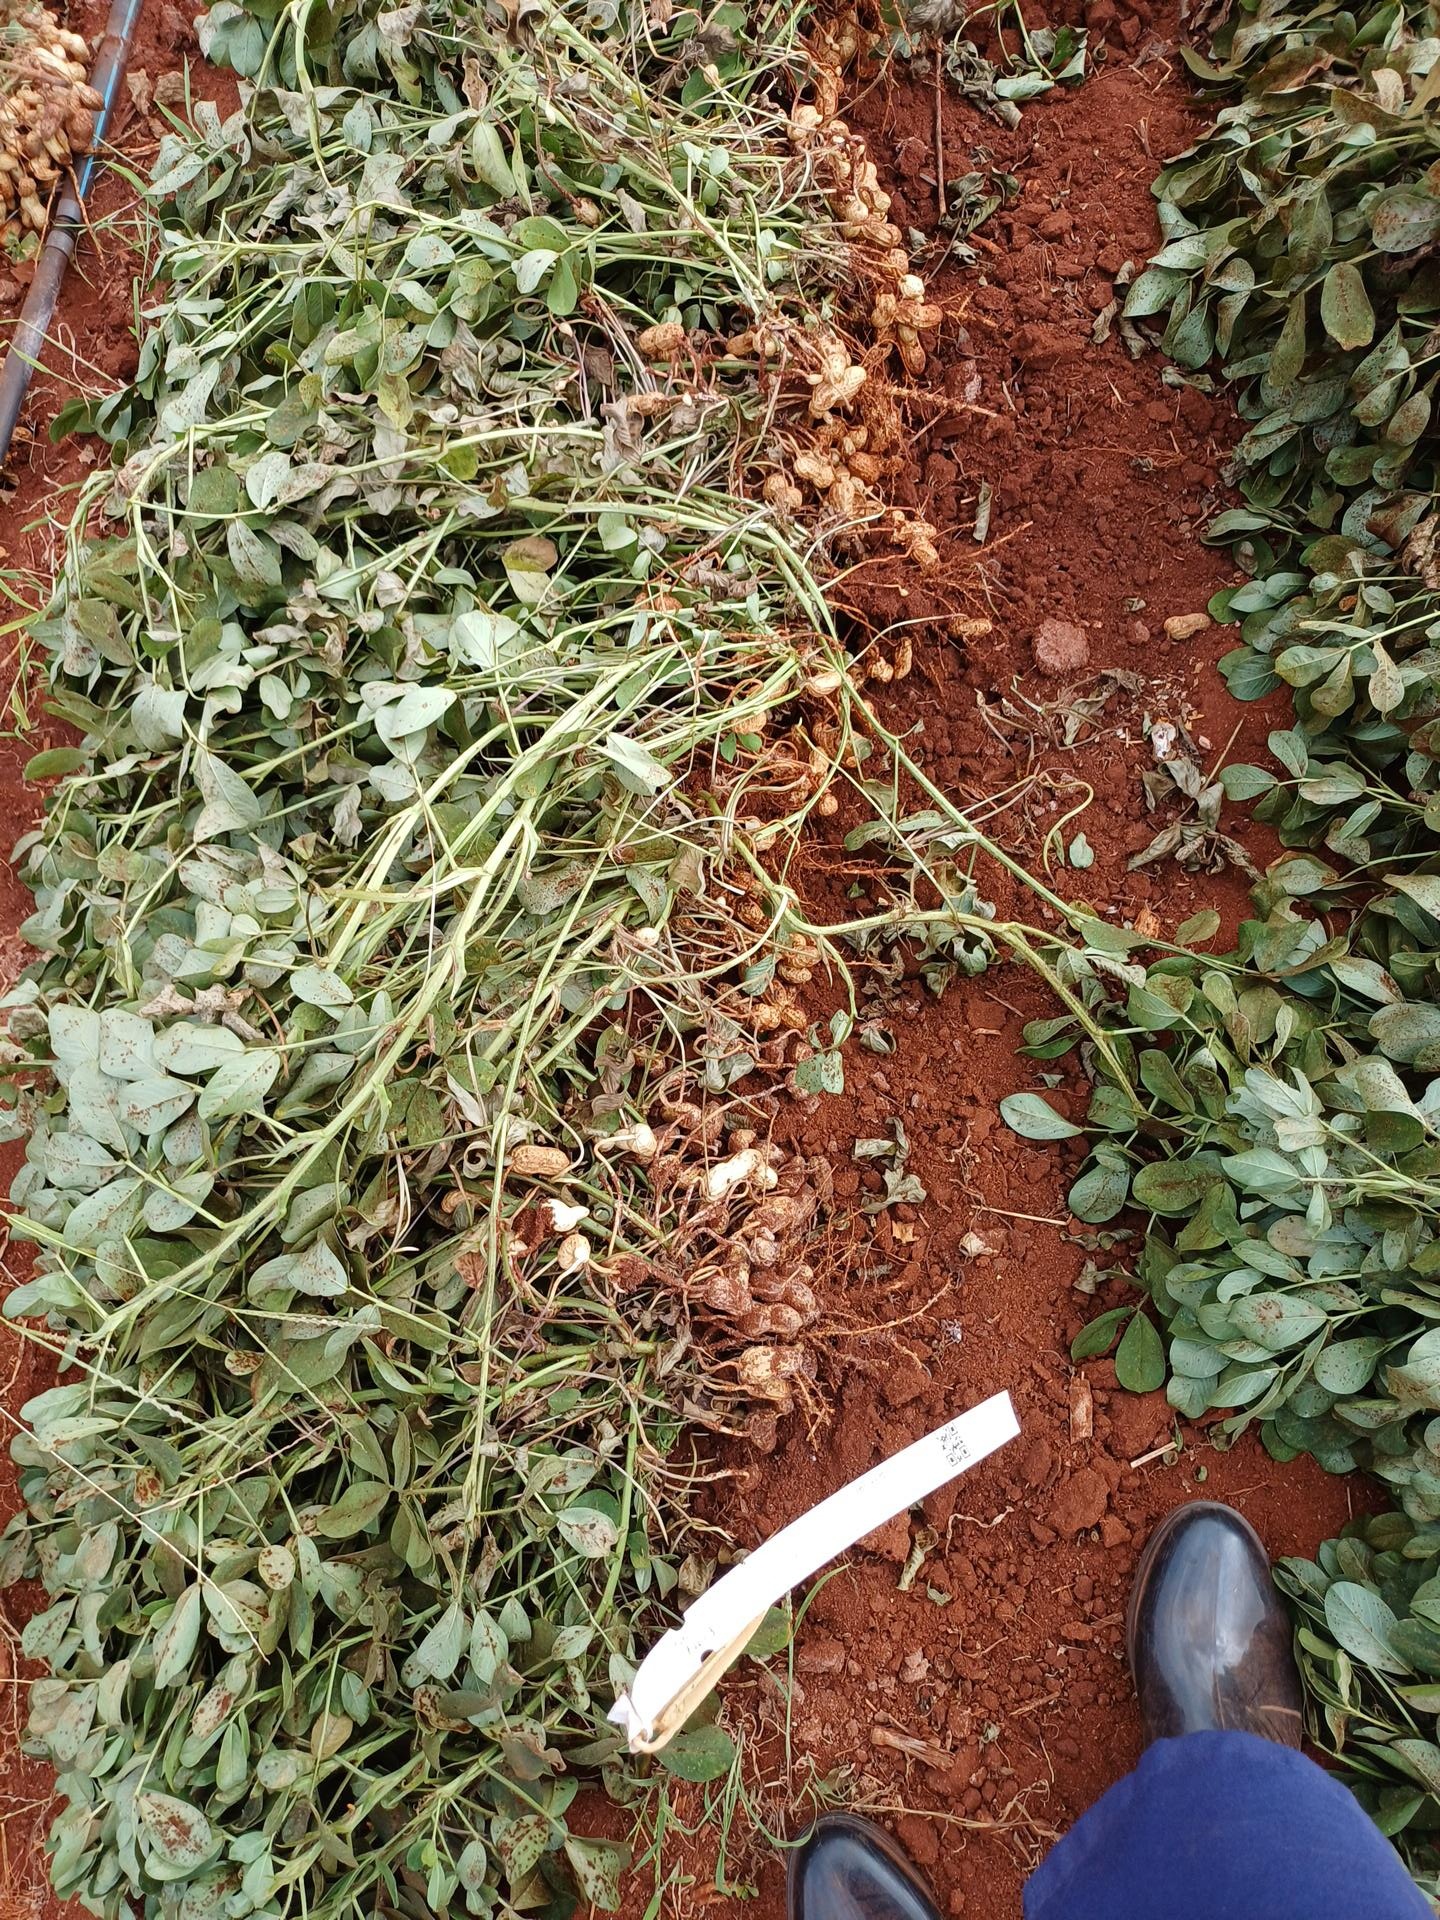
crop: groundnut
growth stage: harvest
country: Kenya
